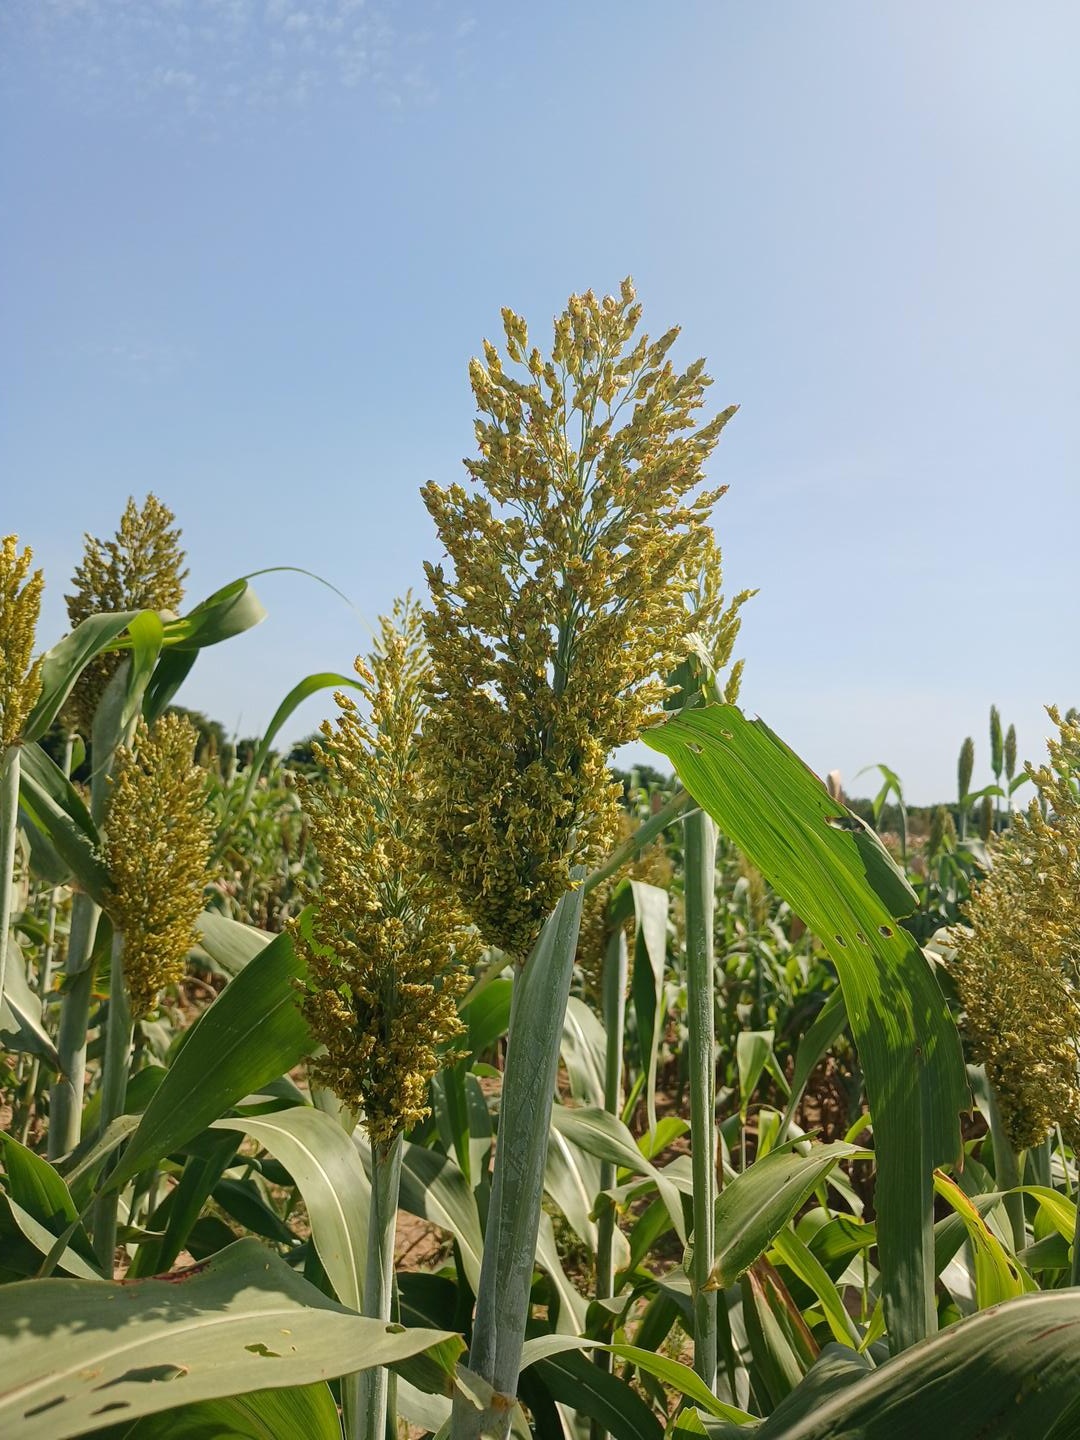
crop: sorghum
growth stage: flowering
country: Senegal
